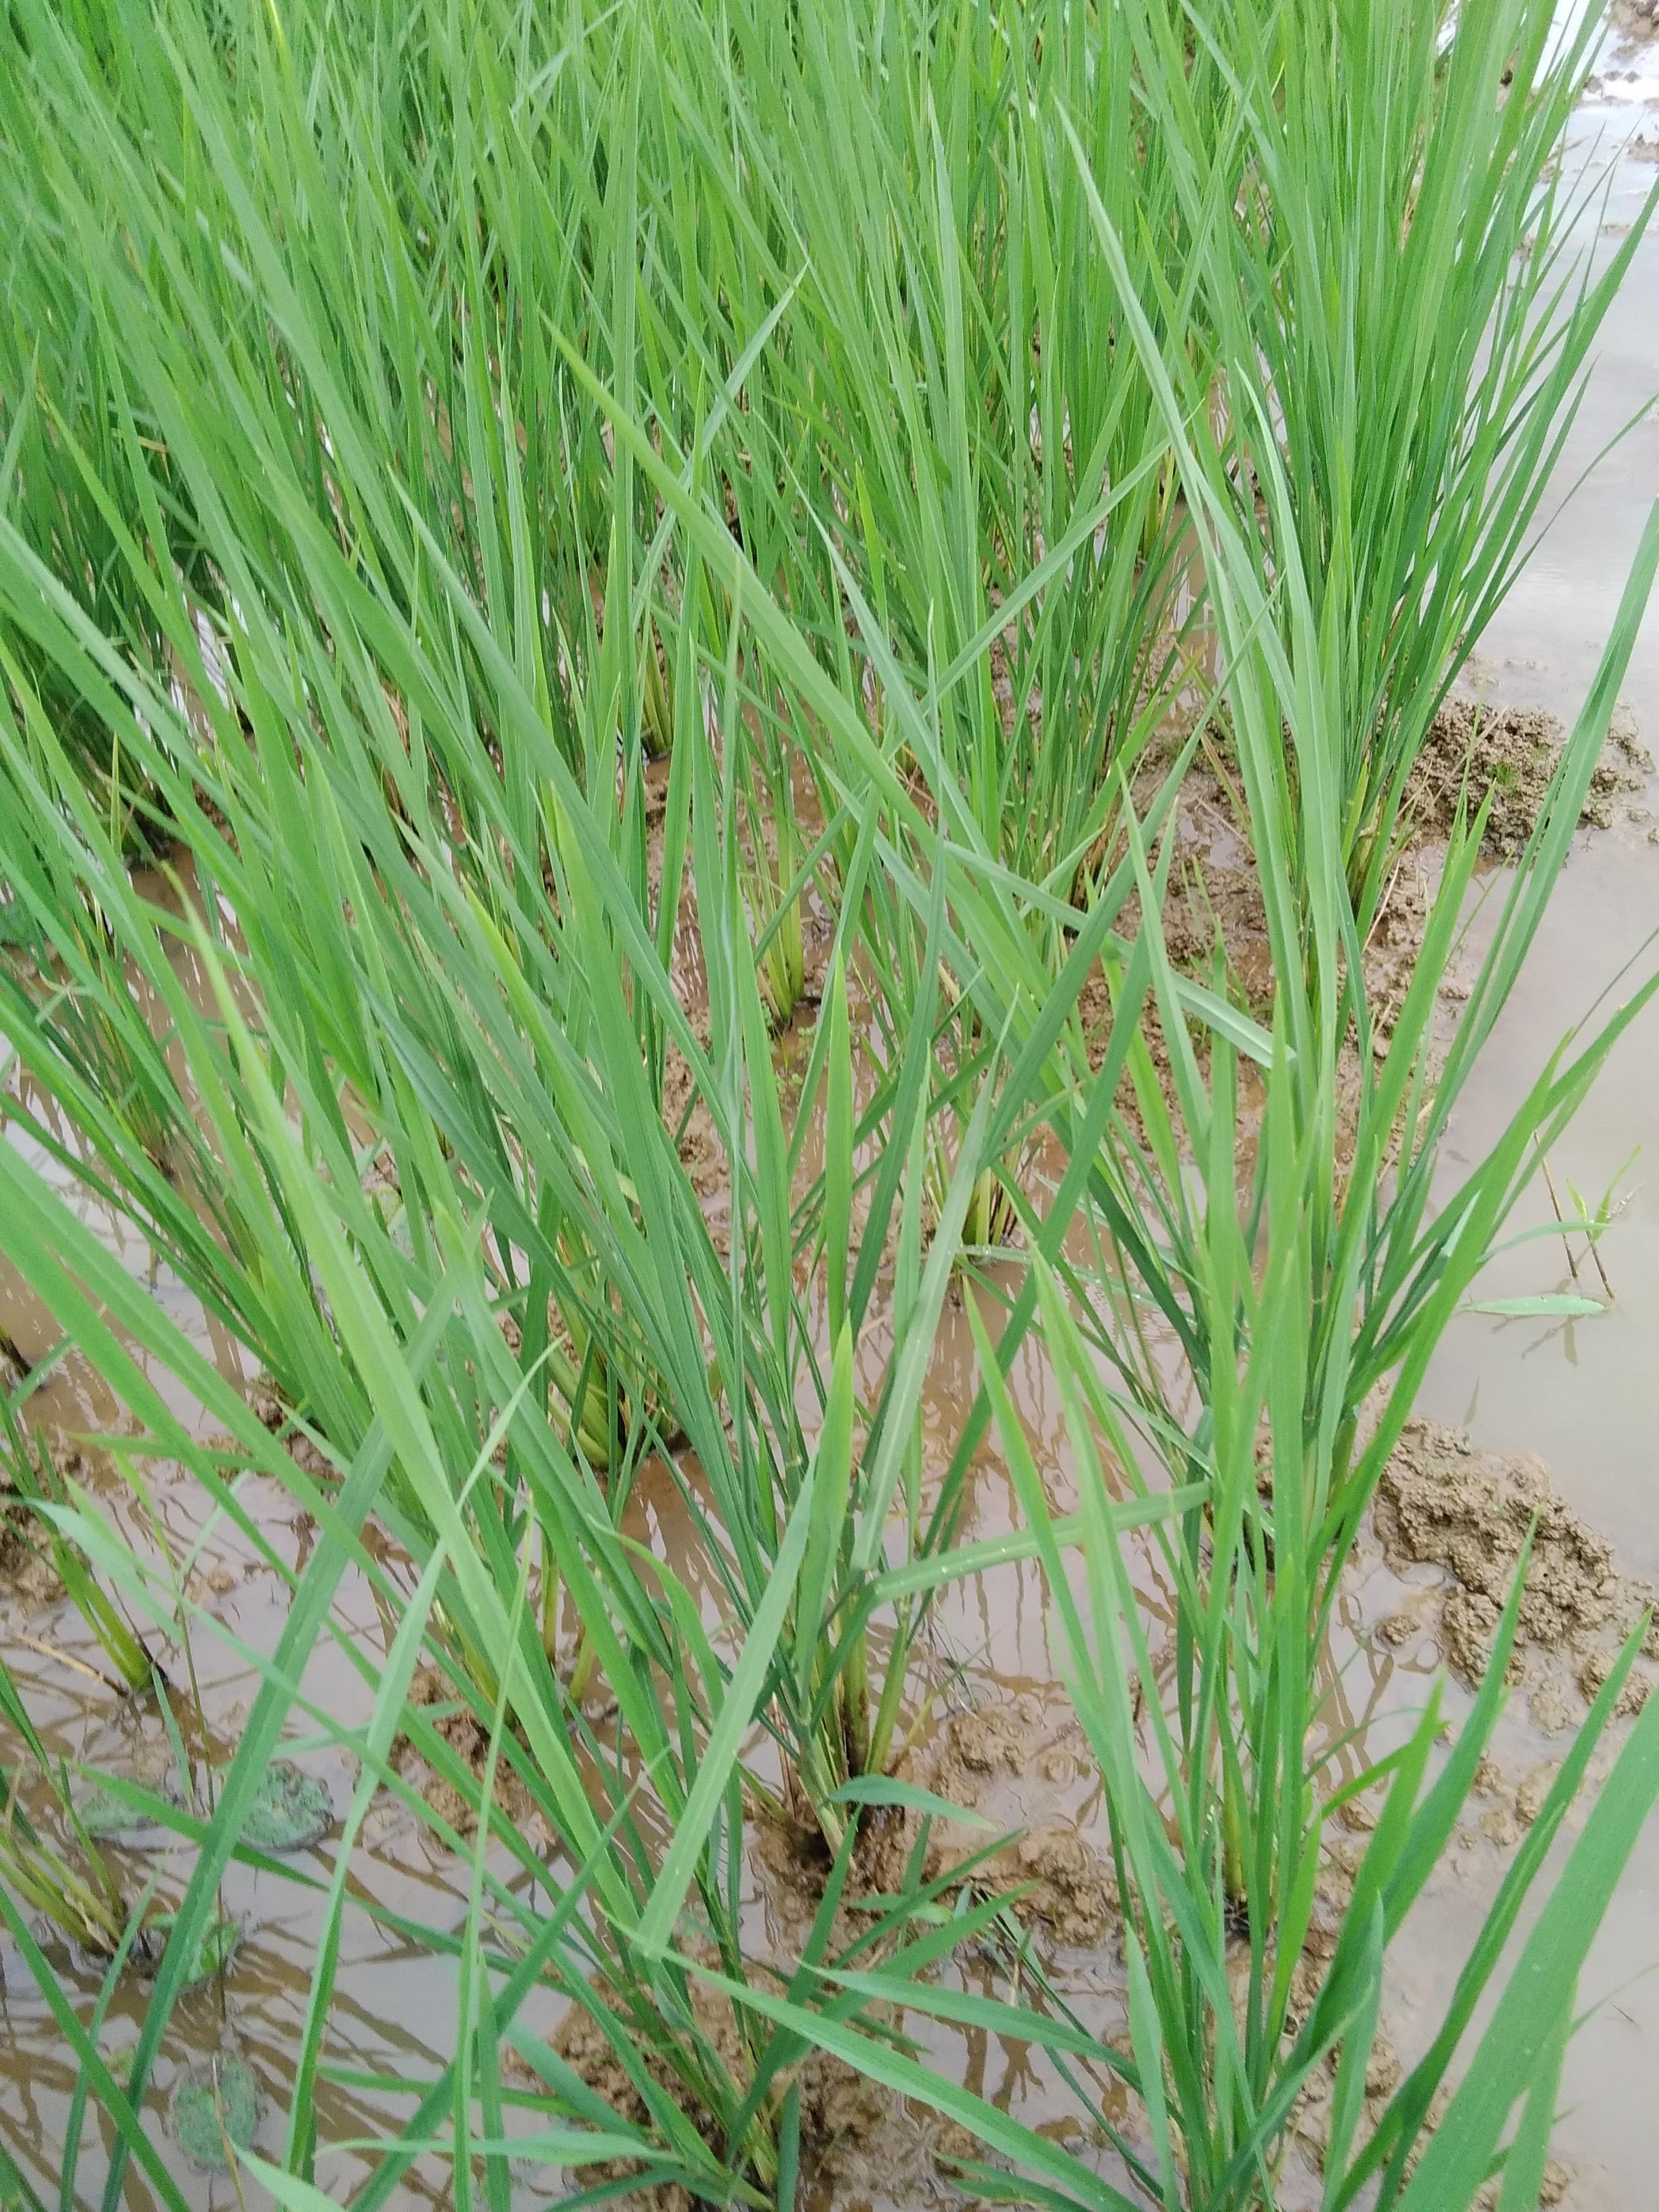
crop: rice
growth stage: vegetative
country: Nigeria
